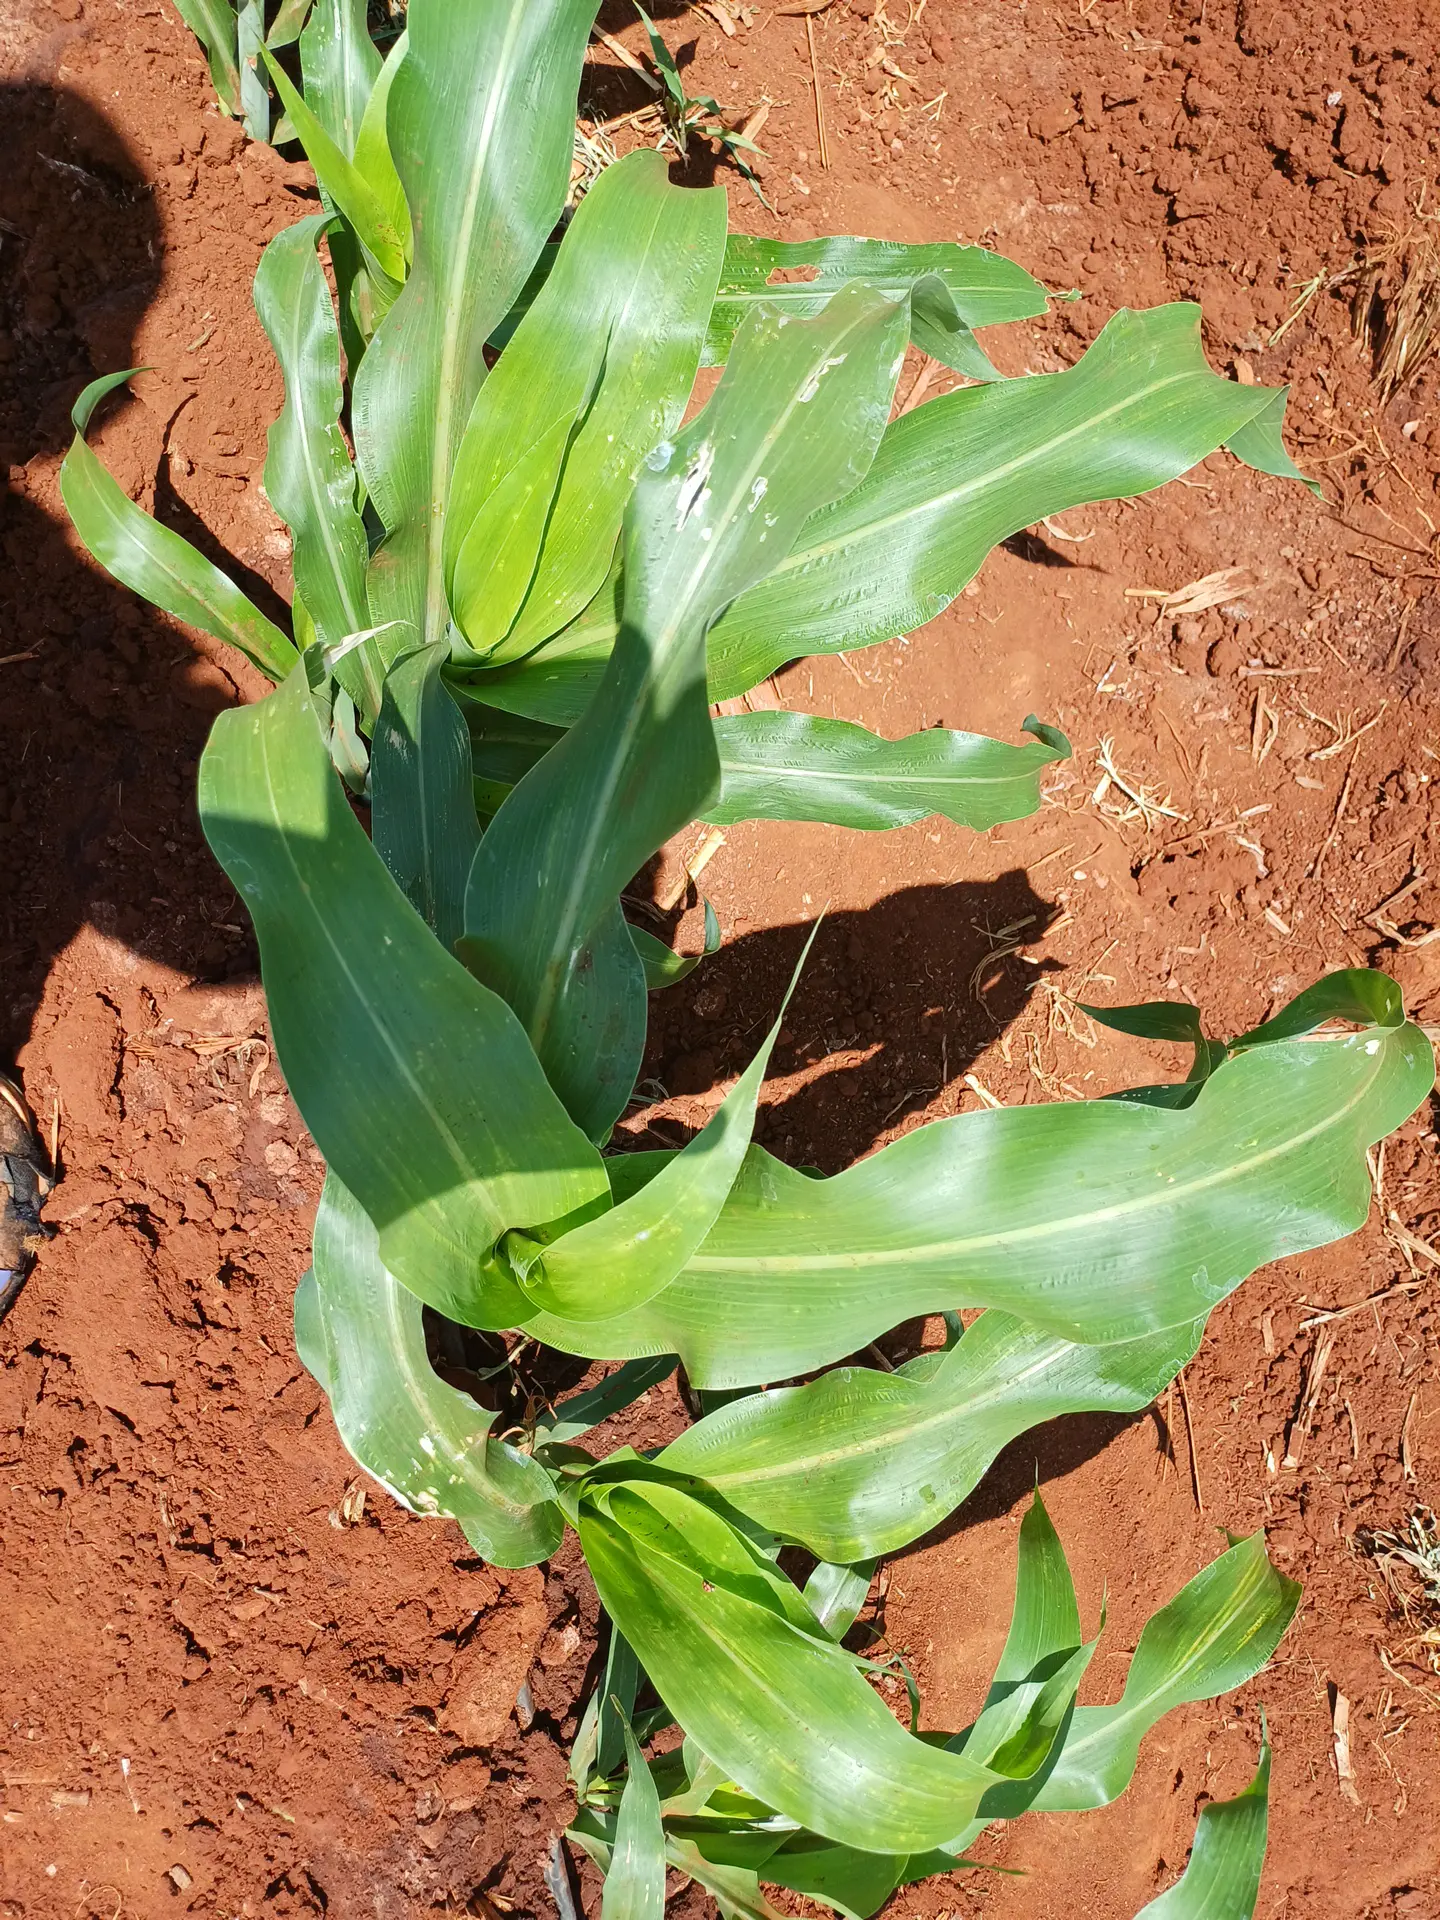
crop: sorghum
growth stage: vegetative
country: Kenya
